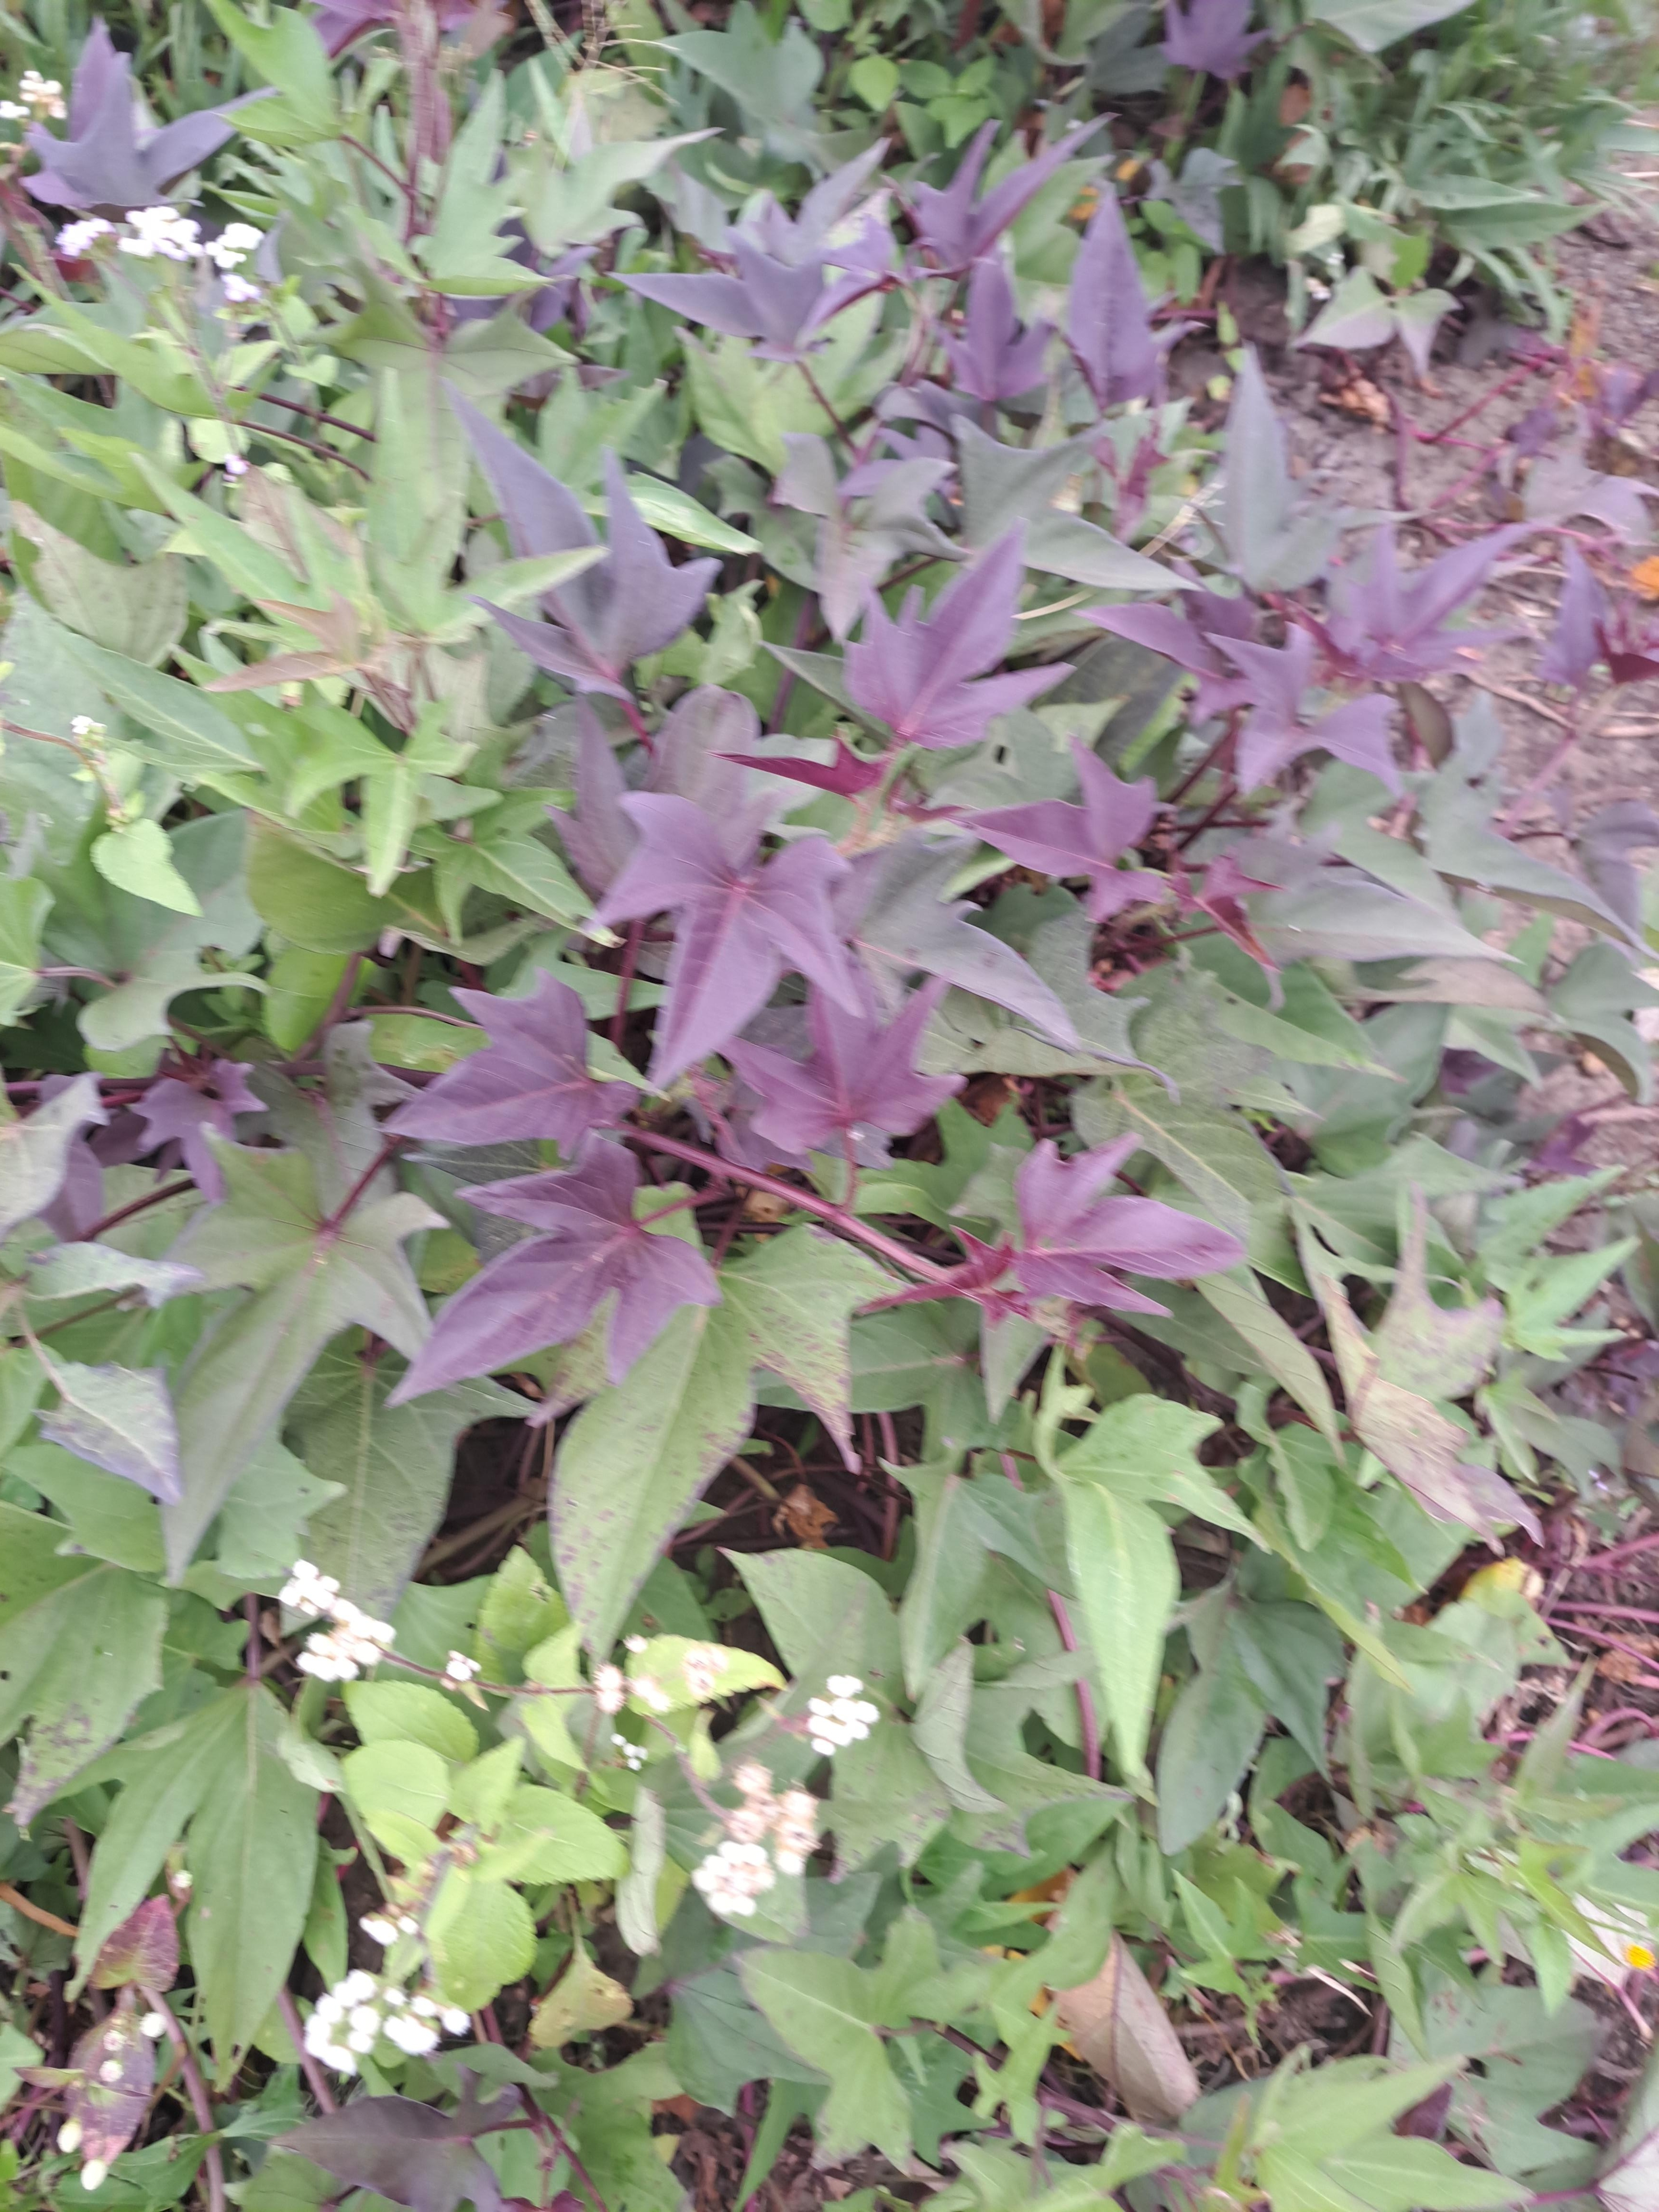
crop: sweet potato
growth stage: flowering
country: Tanzania
